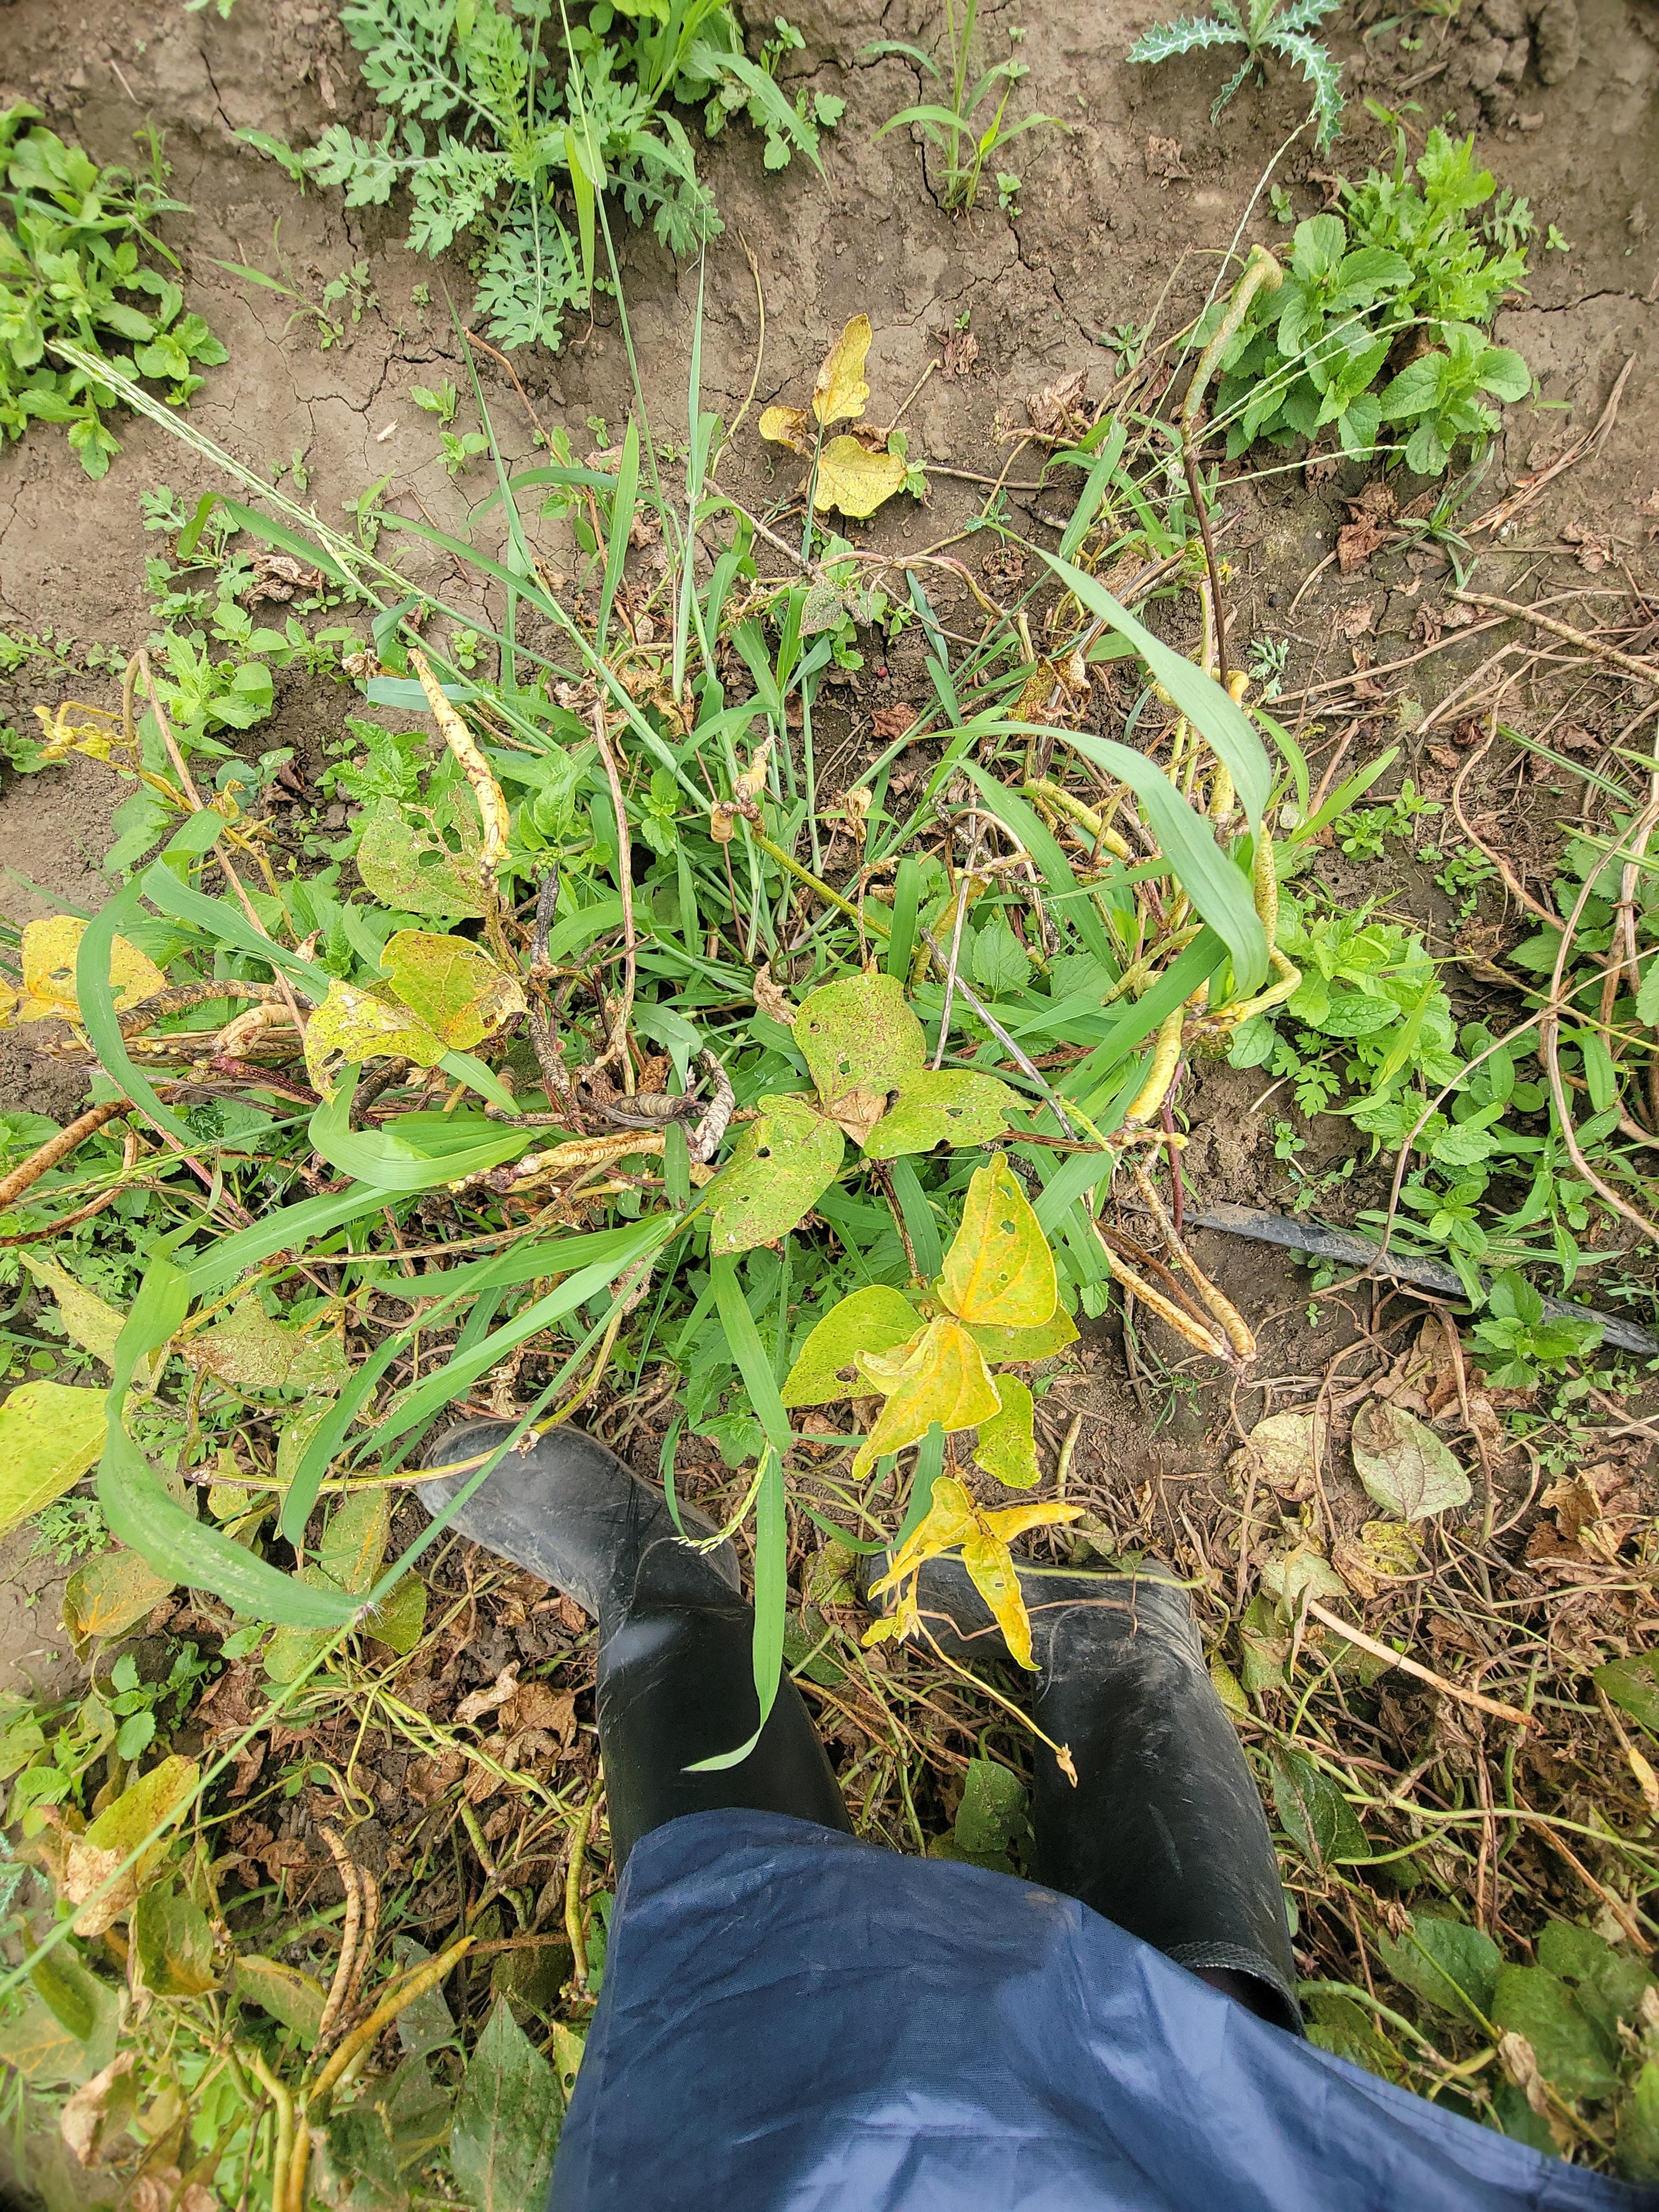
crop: cowpea
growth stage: development pod
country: Tanzania
